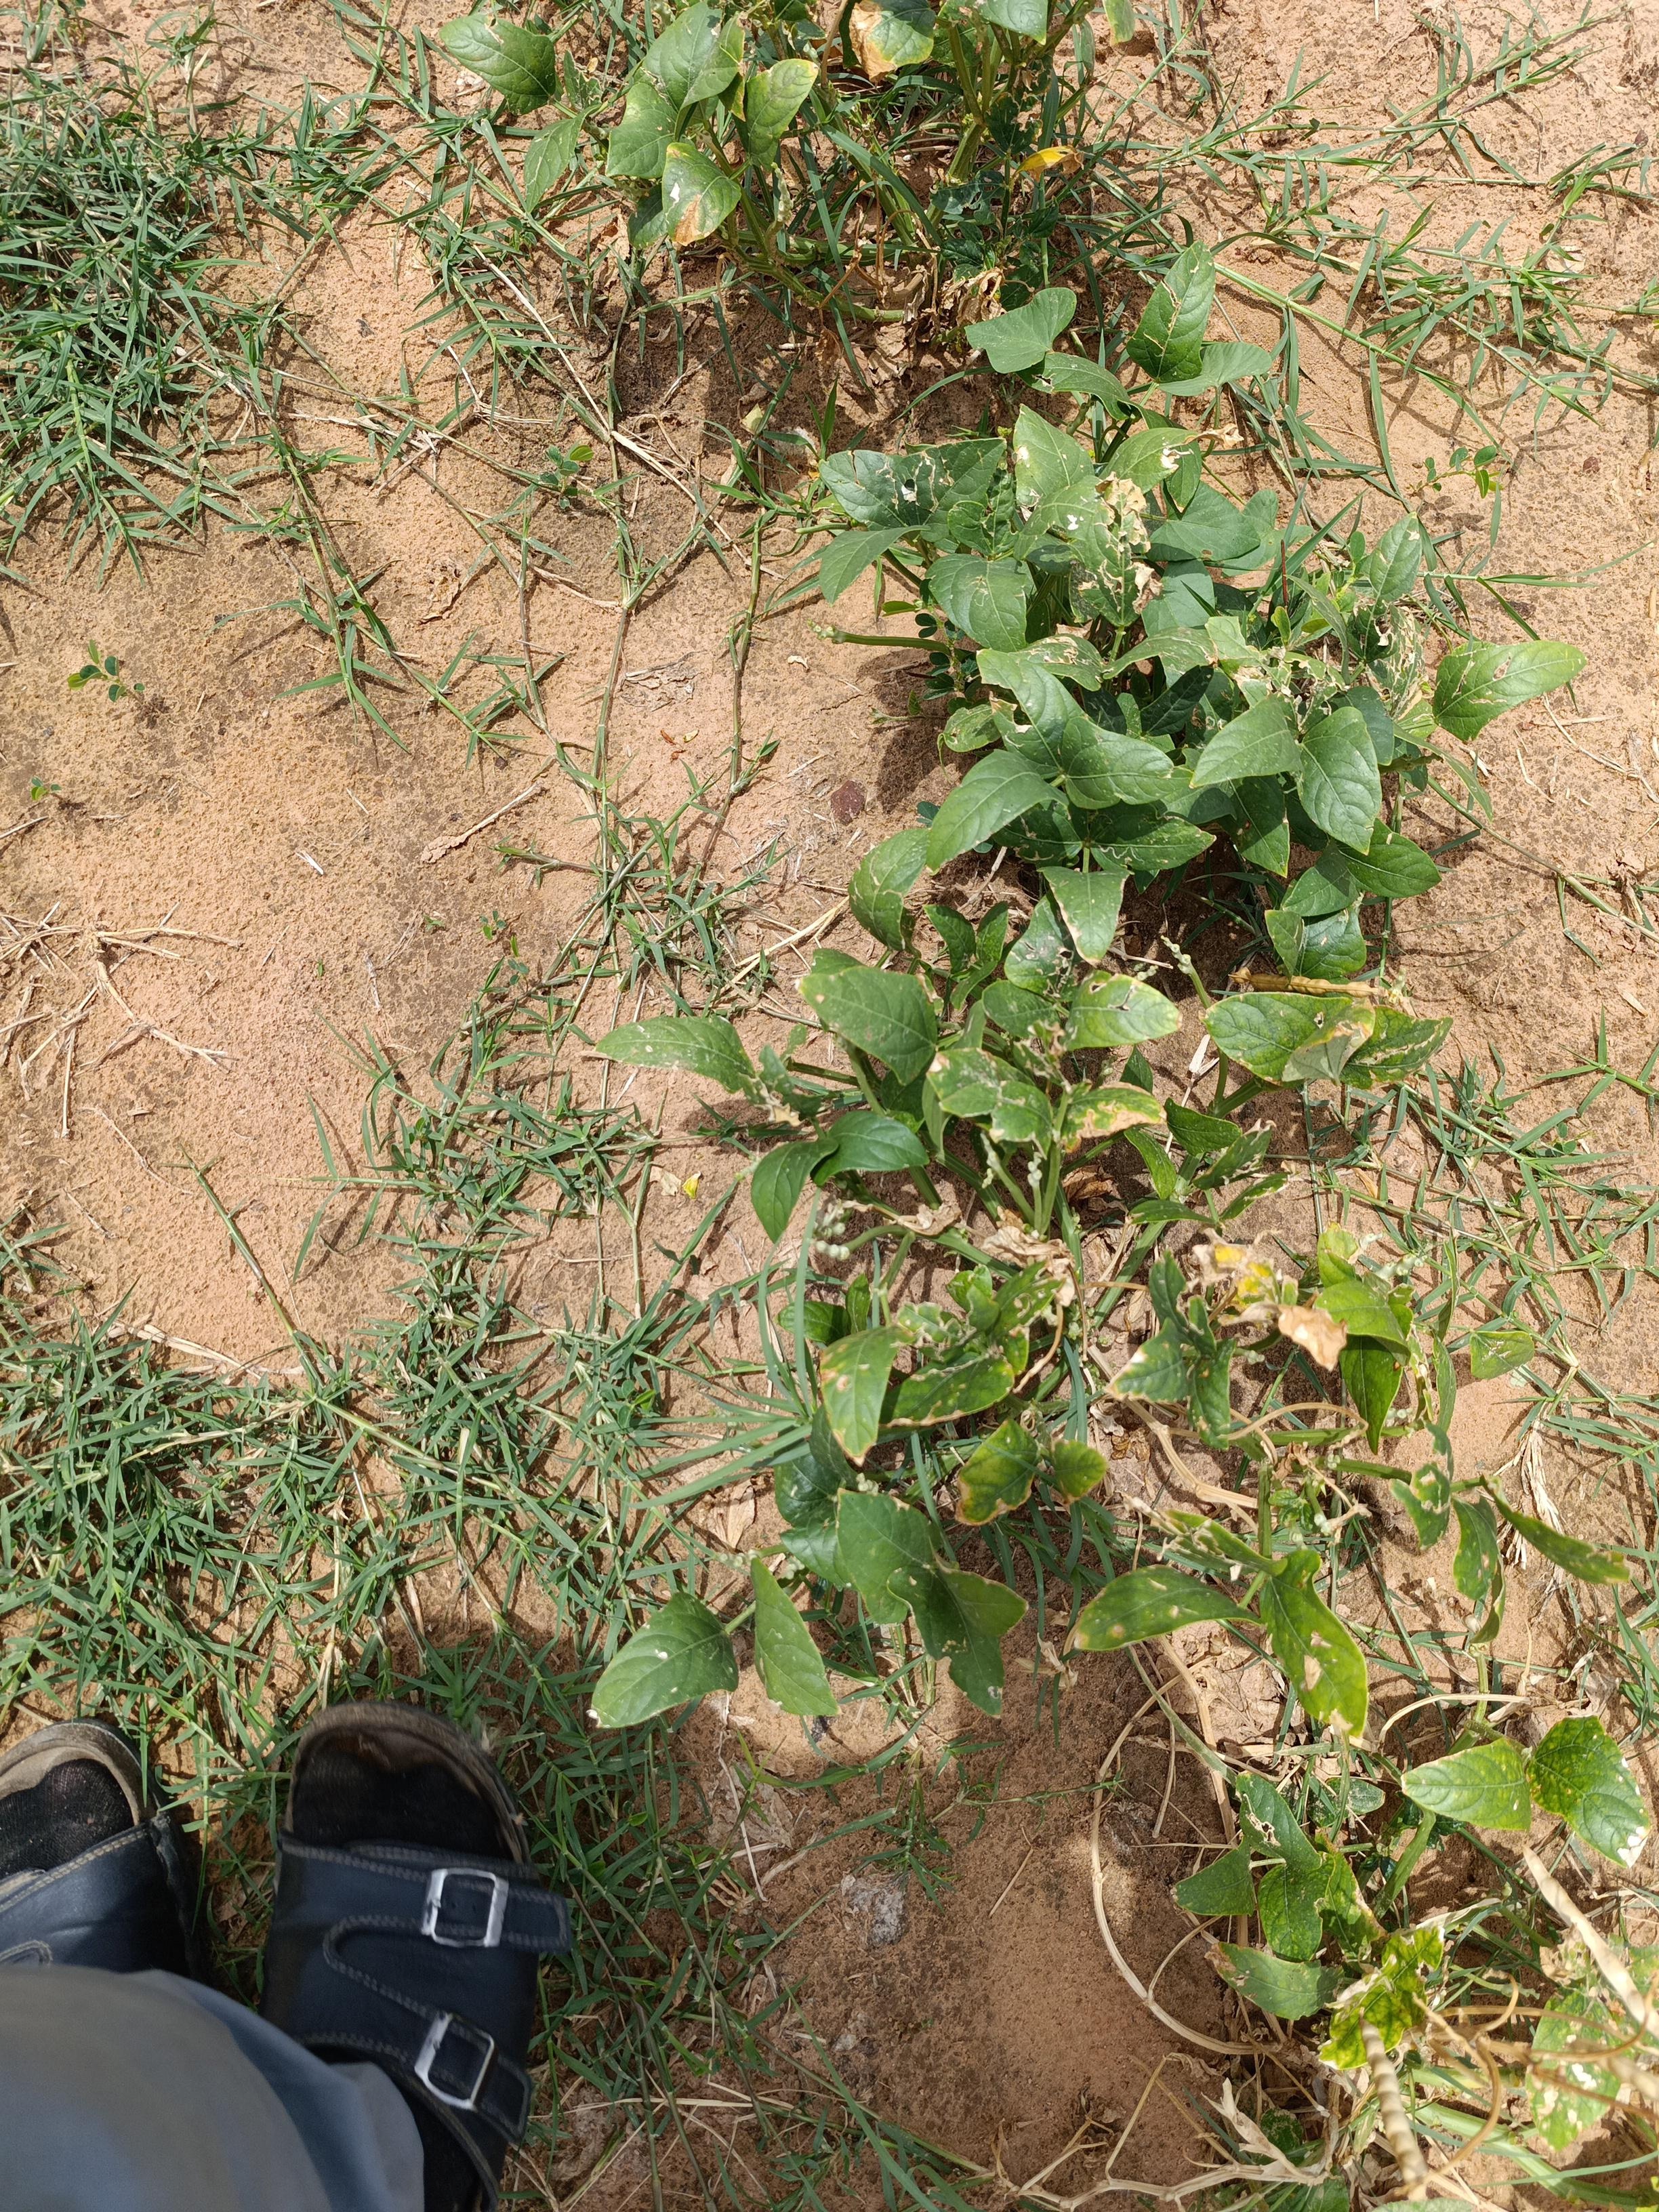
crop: cowpea
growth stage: harvest maturity
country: Nigeria
